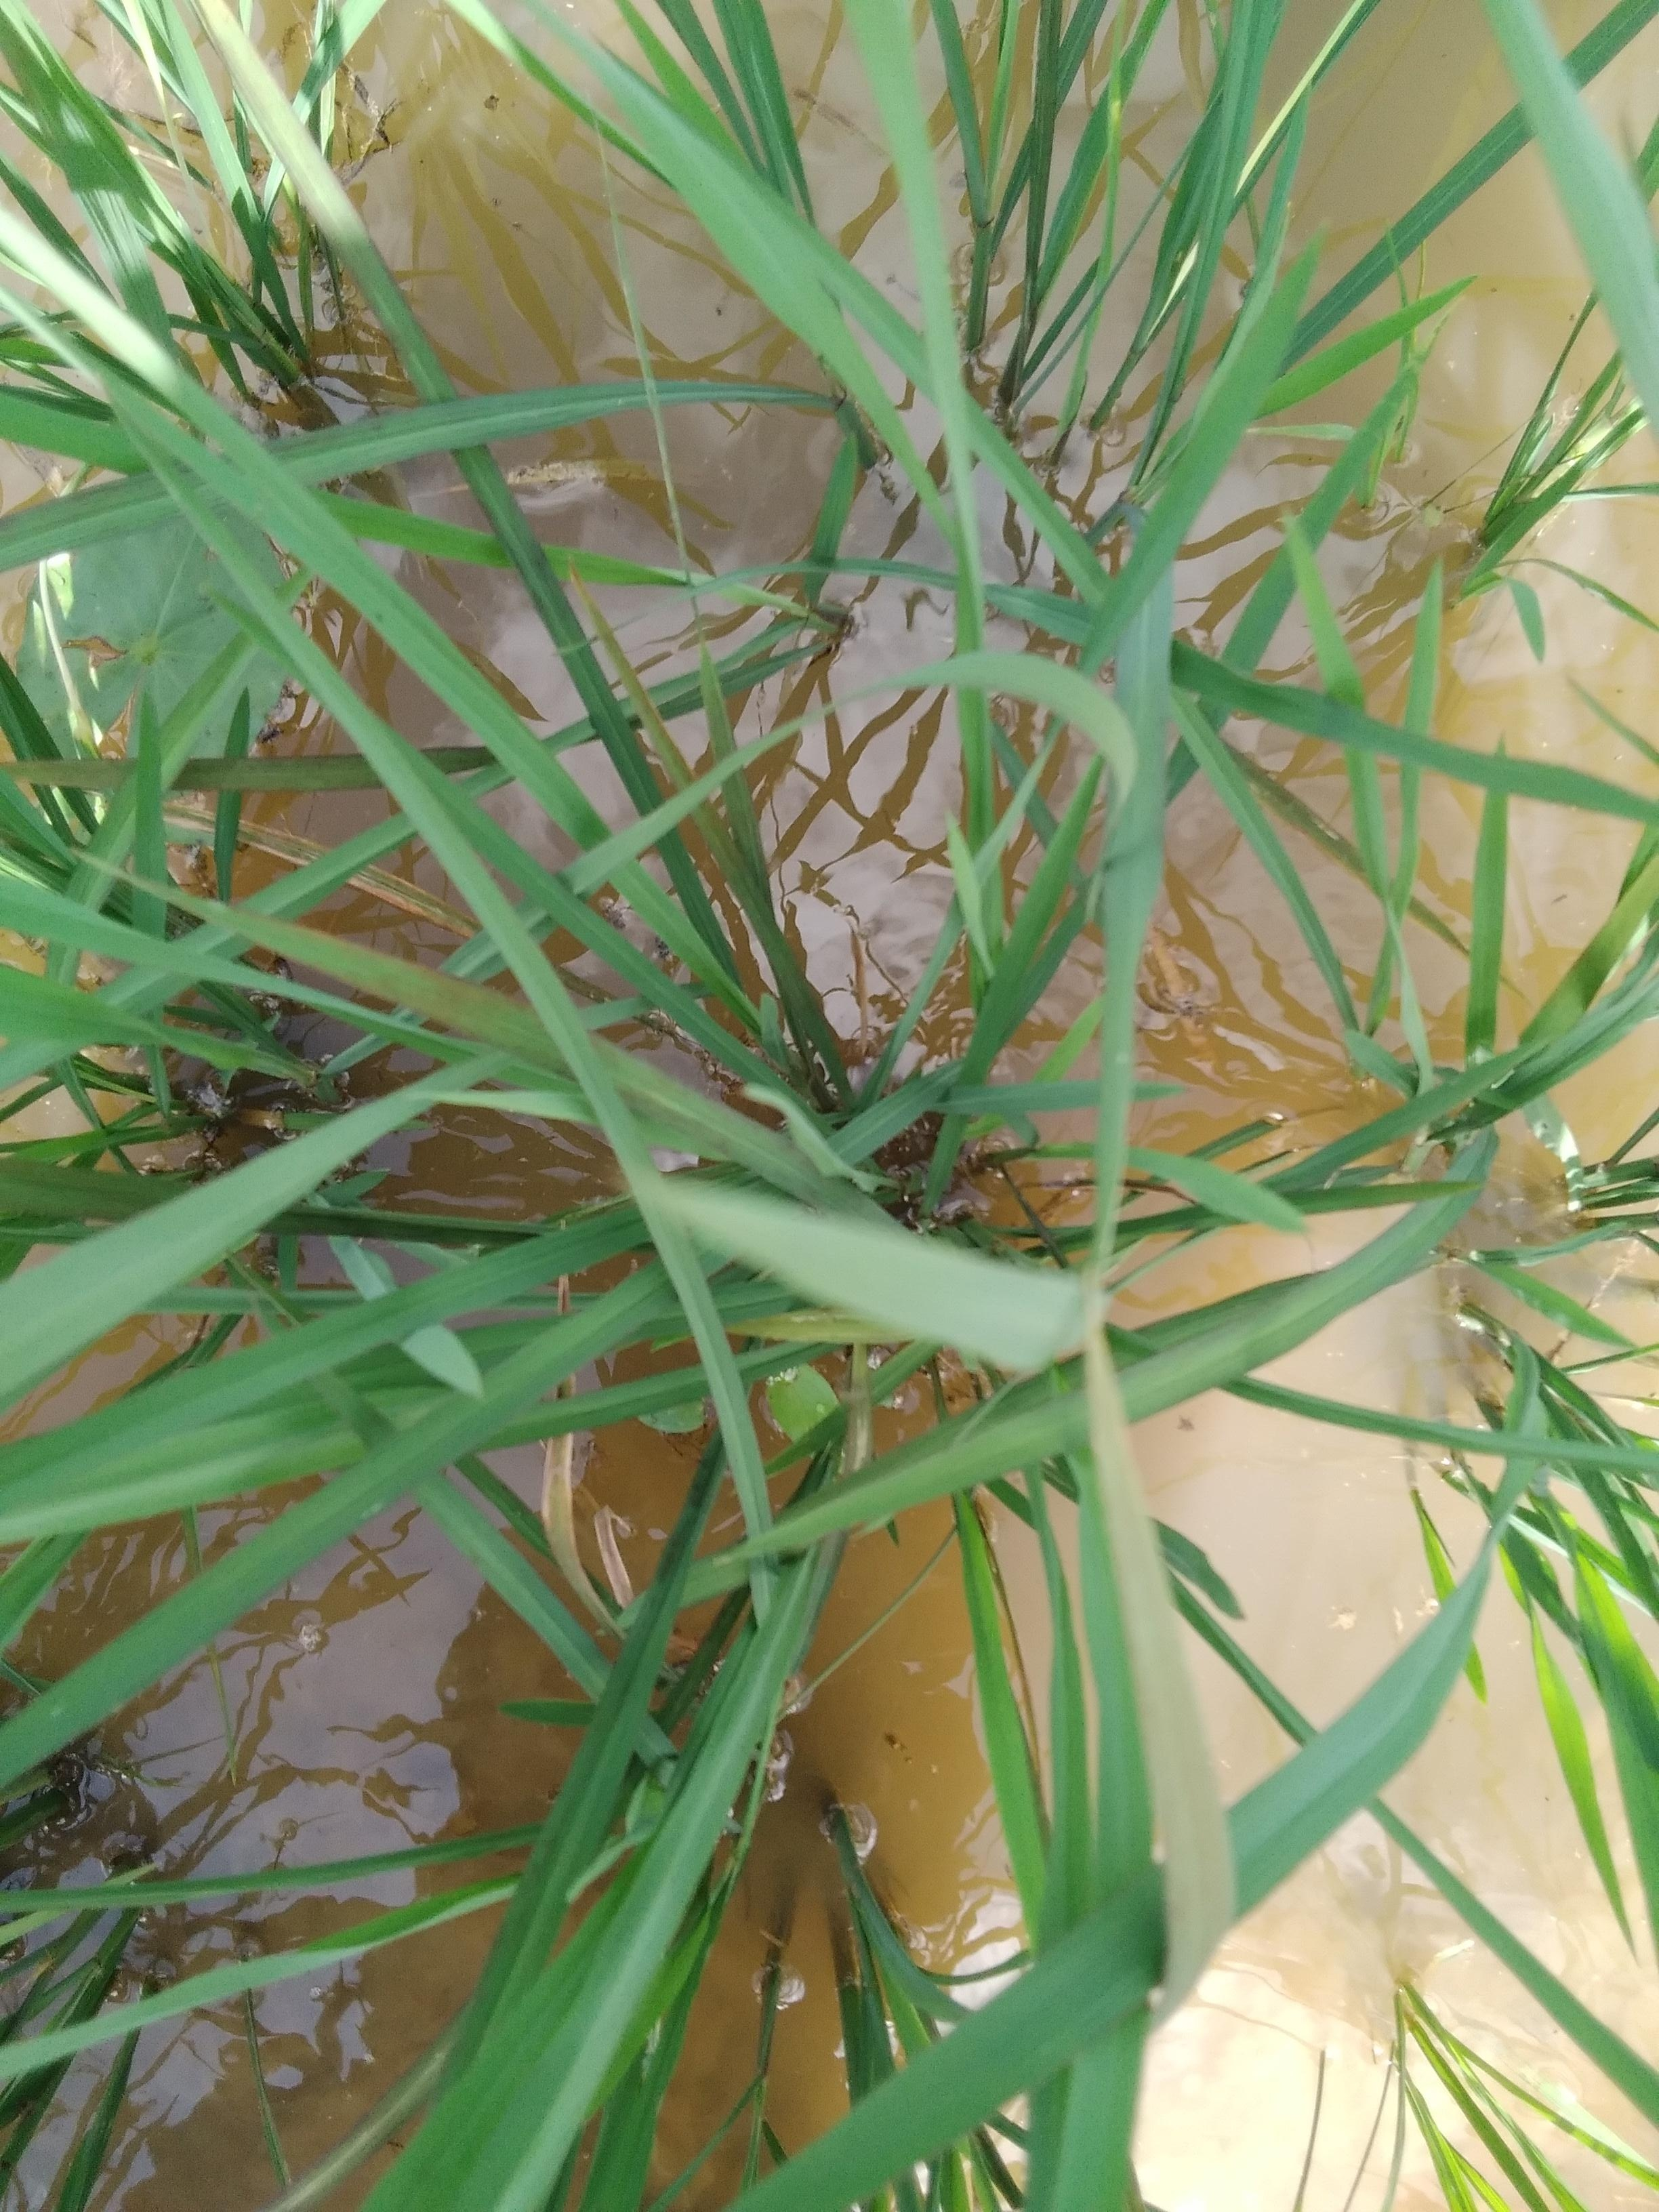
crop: rice
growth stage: elongation stem
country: Nigeria
